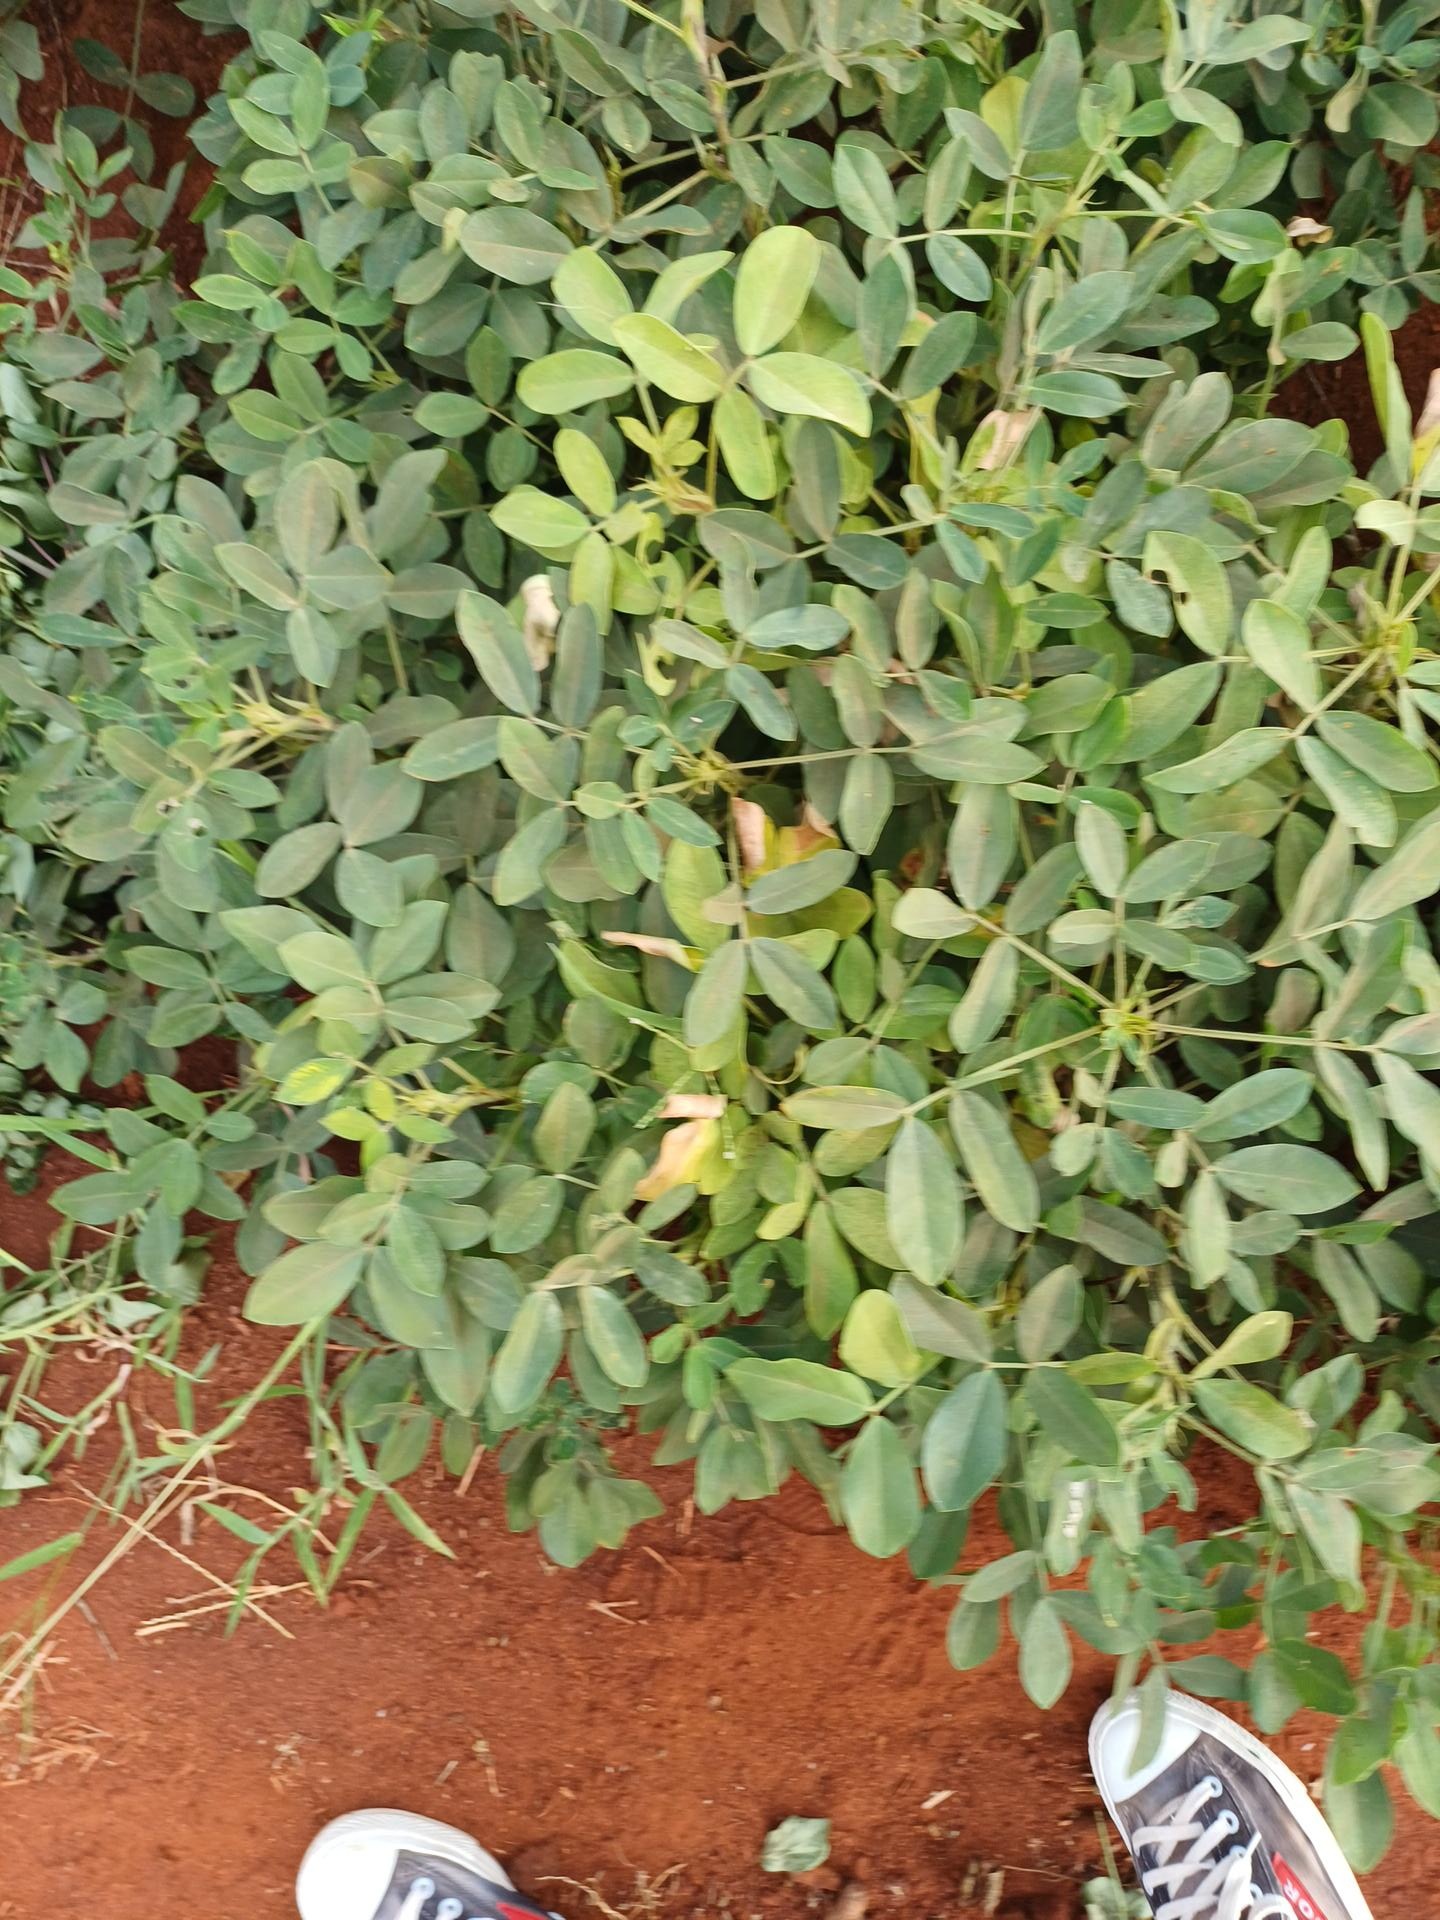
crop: groundnut
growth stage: maturity
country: Kenya
